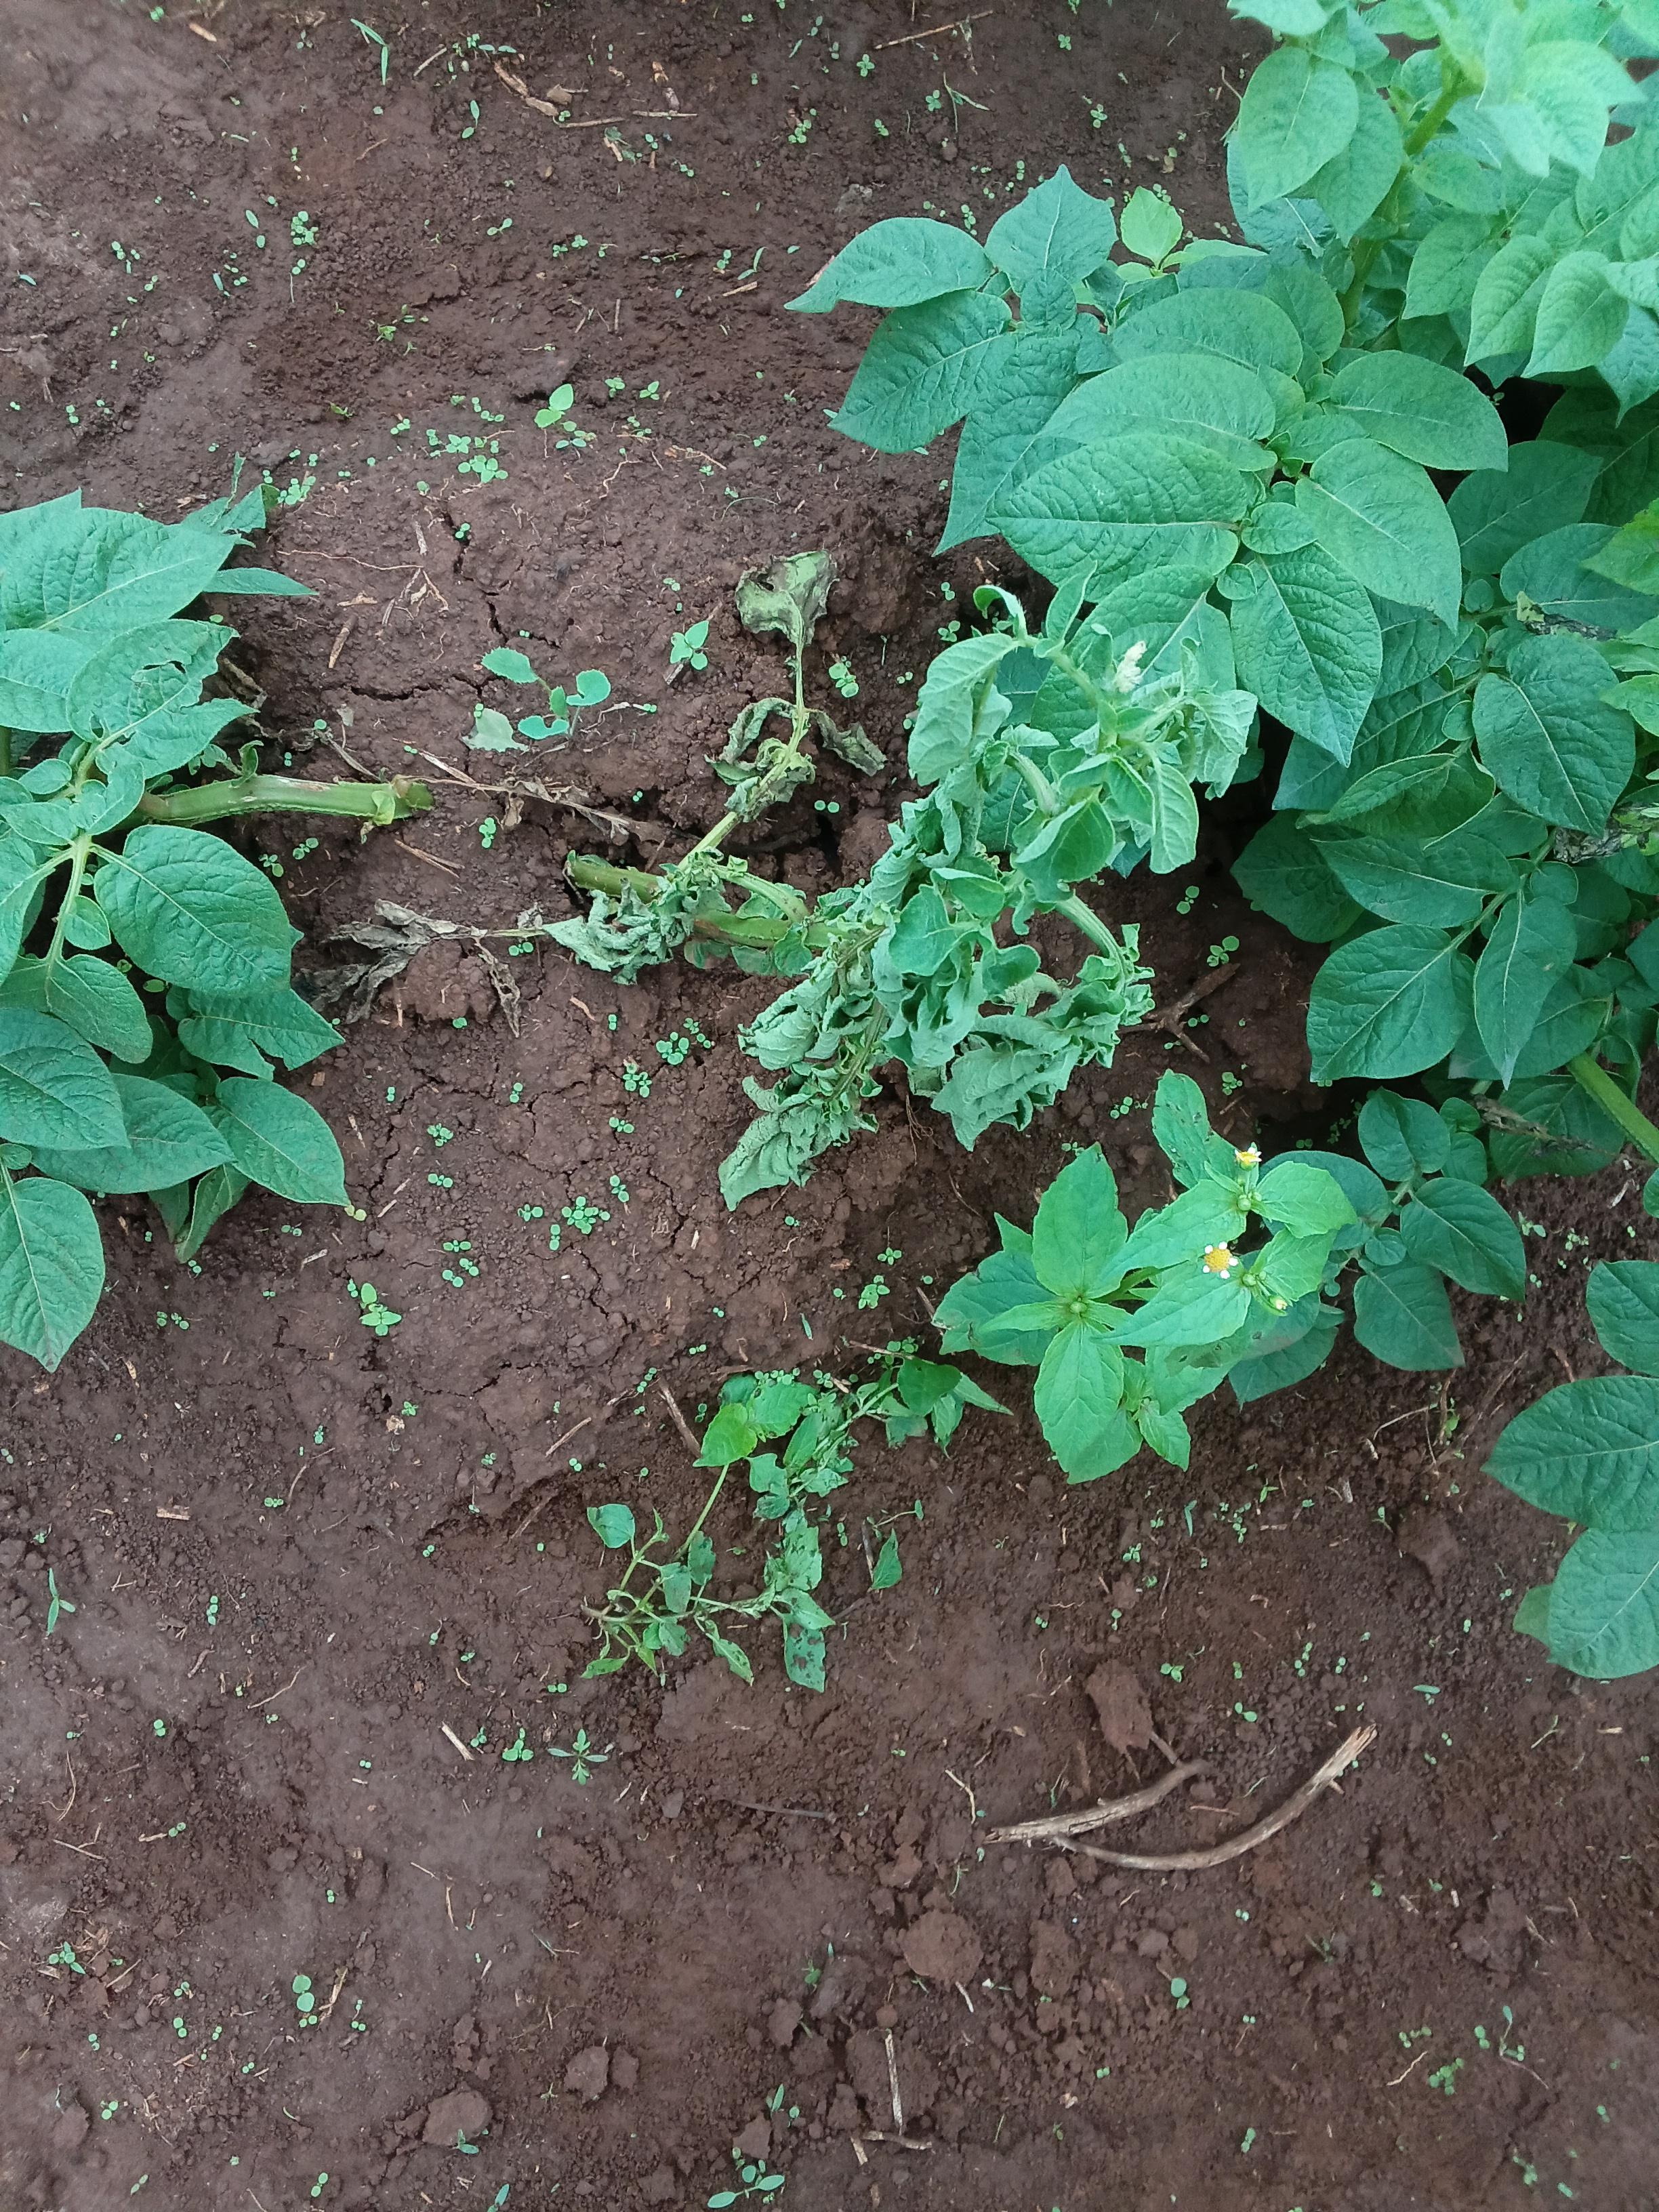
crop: potato
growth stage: flowering
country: Kenya
